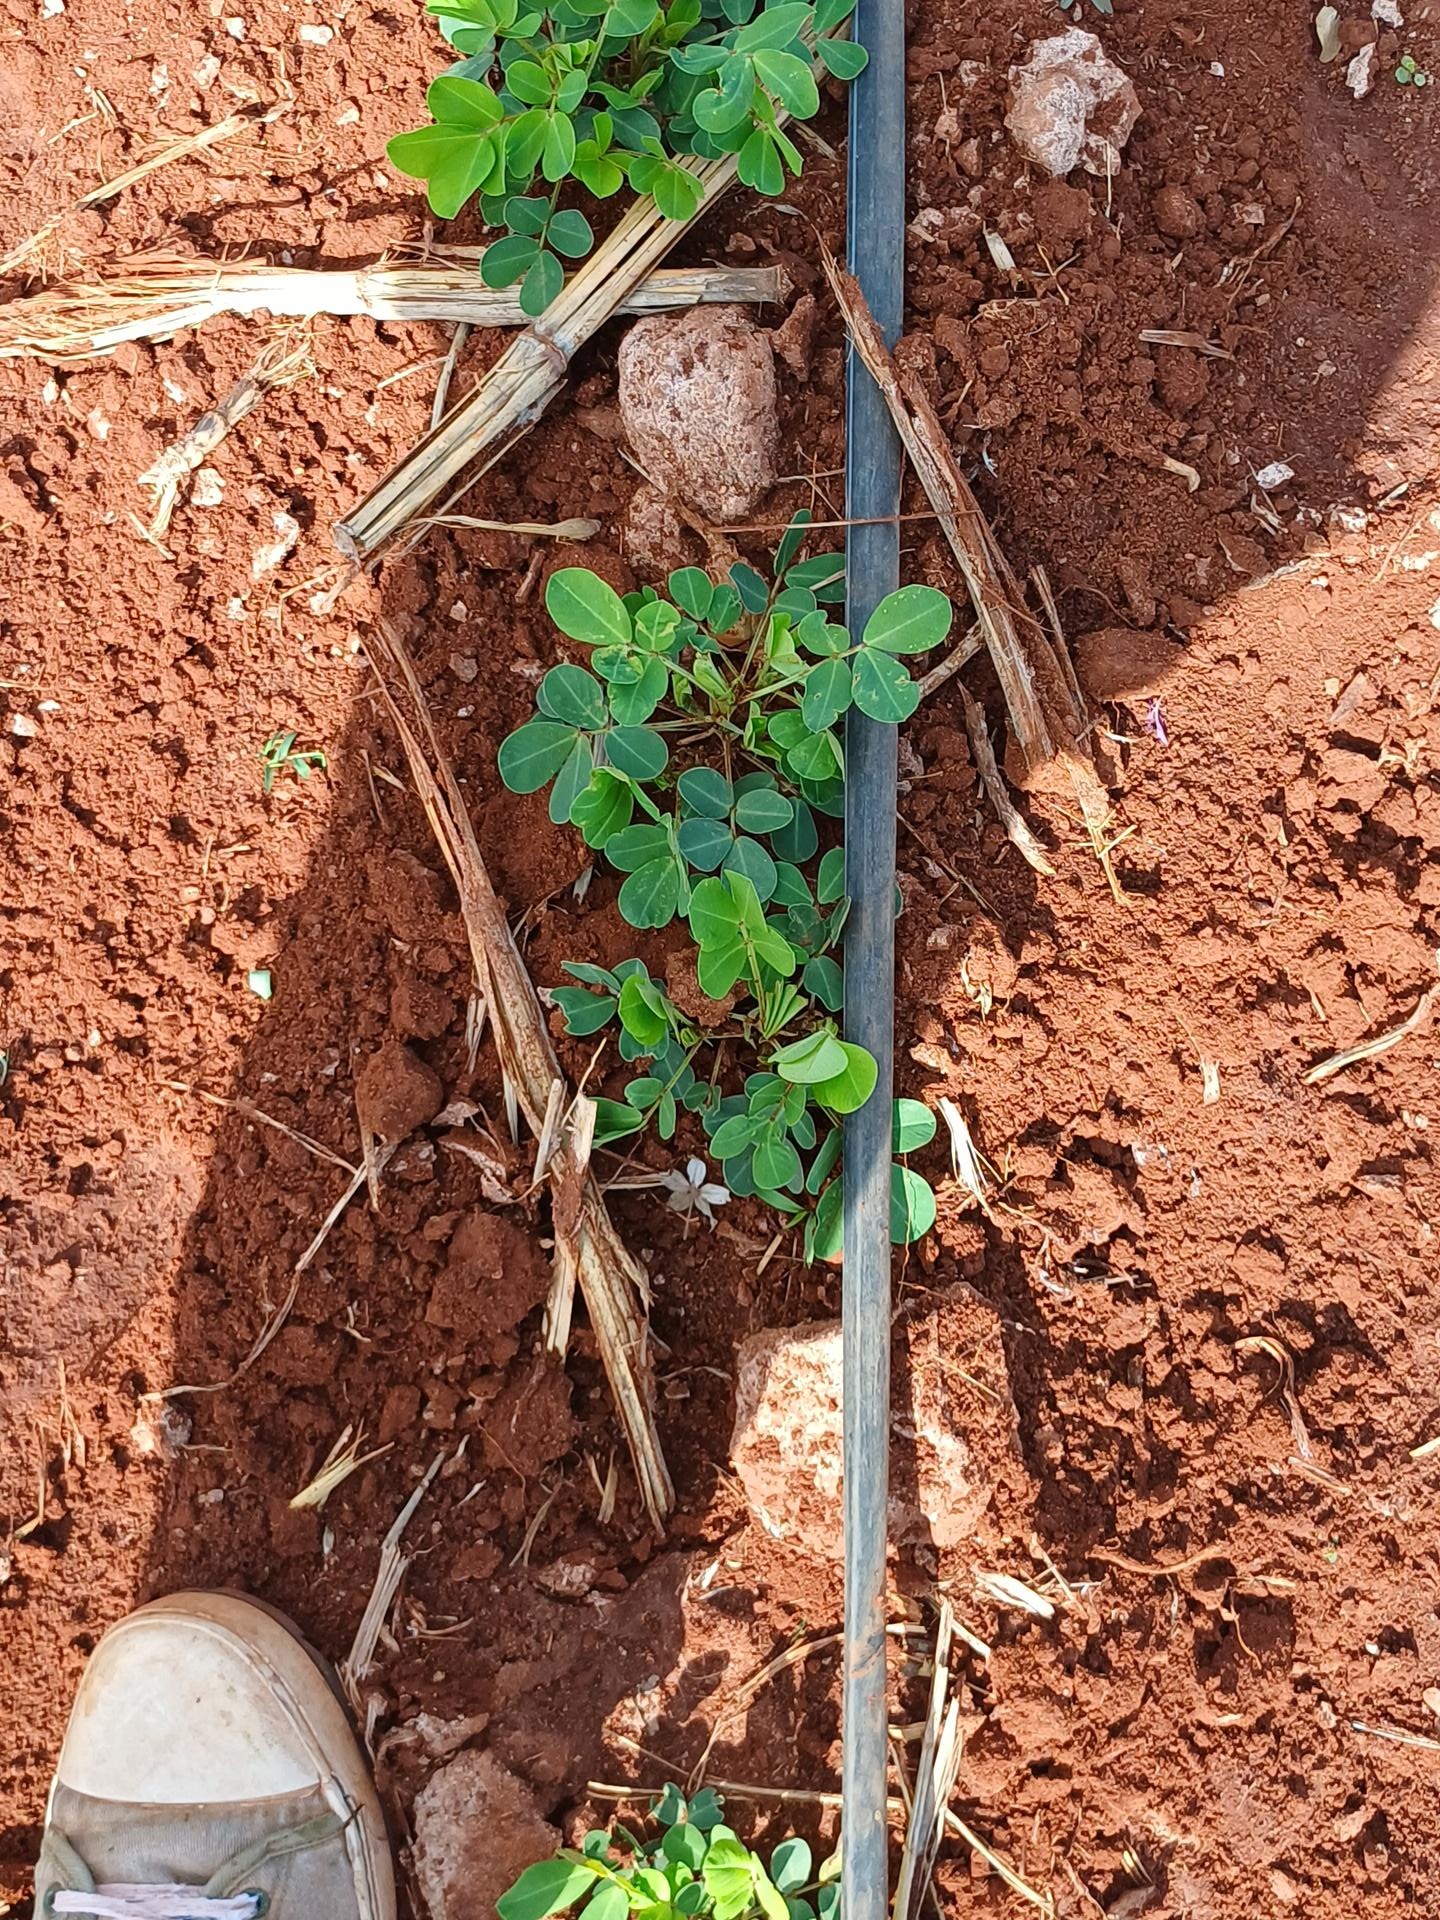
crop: groundnut
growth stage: vegetative
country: Kenya
